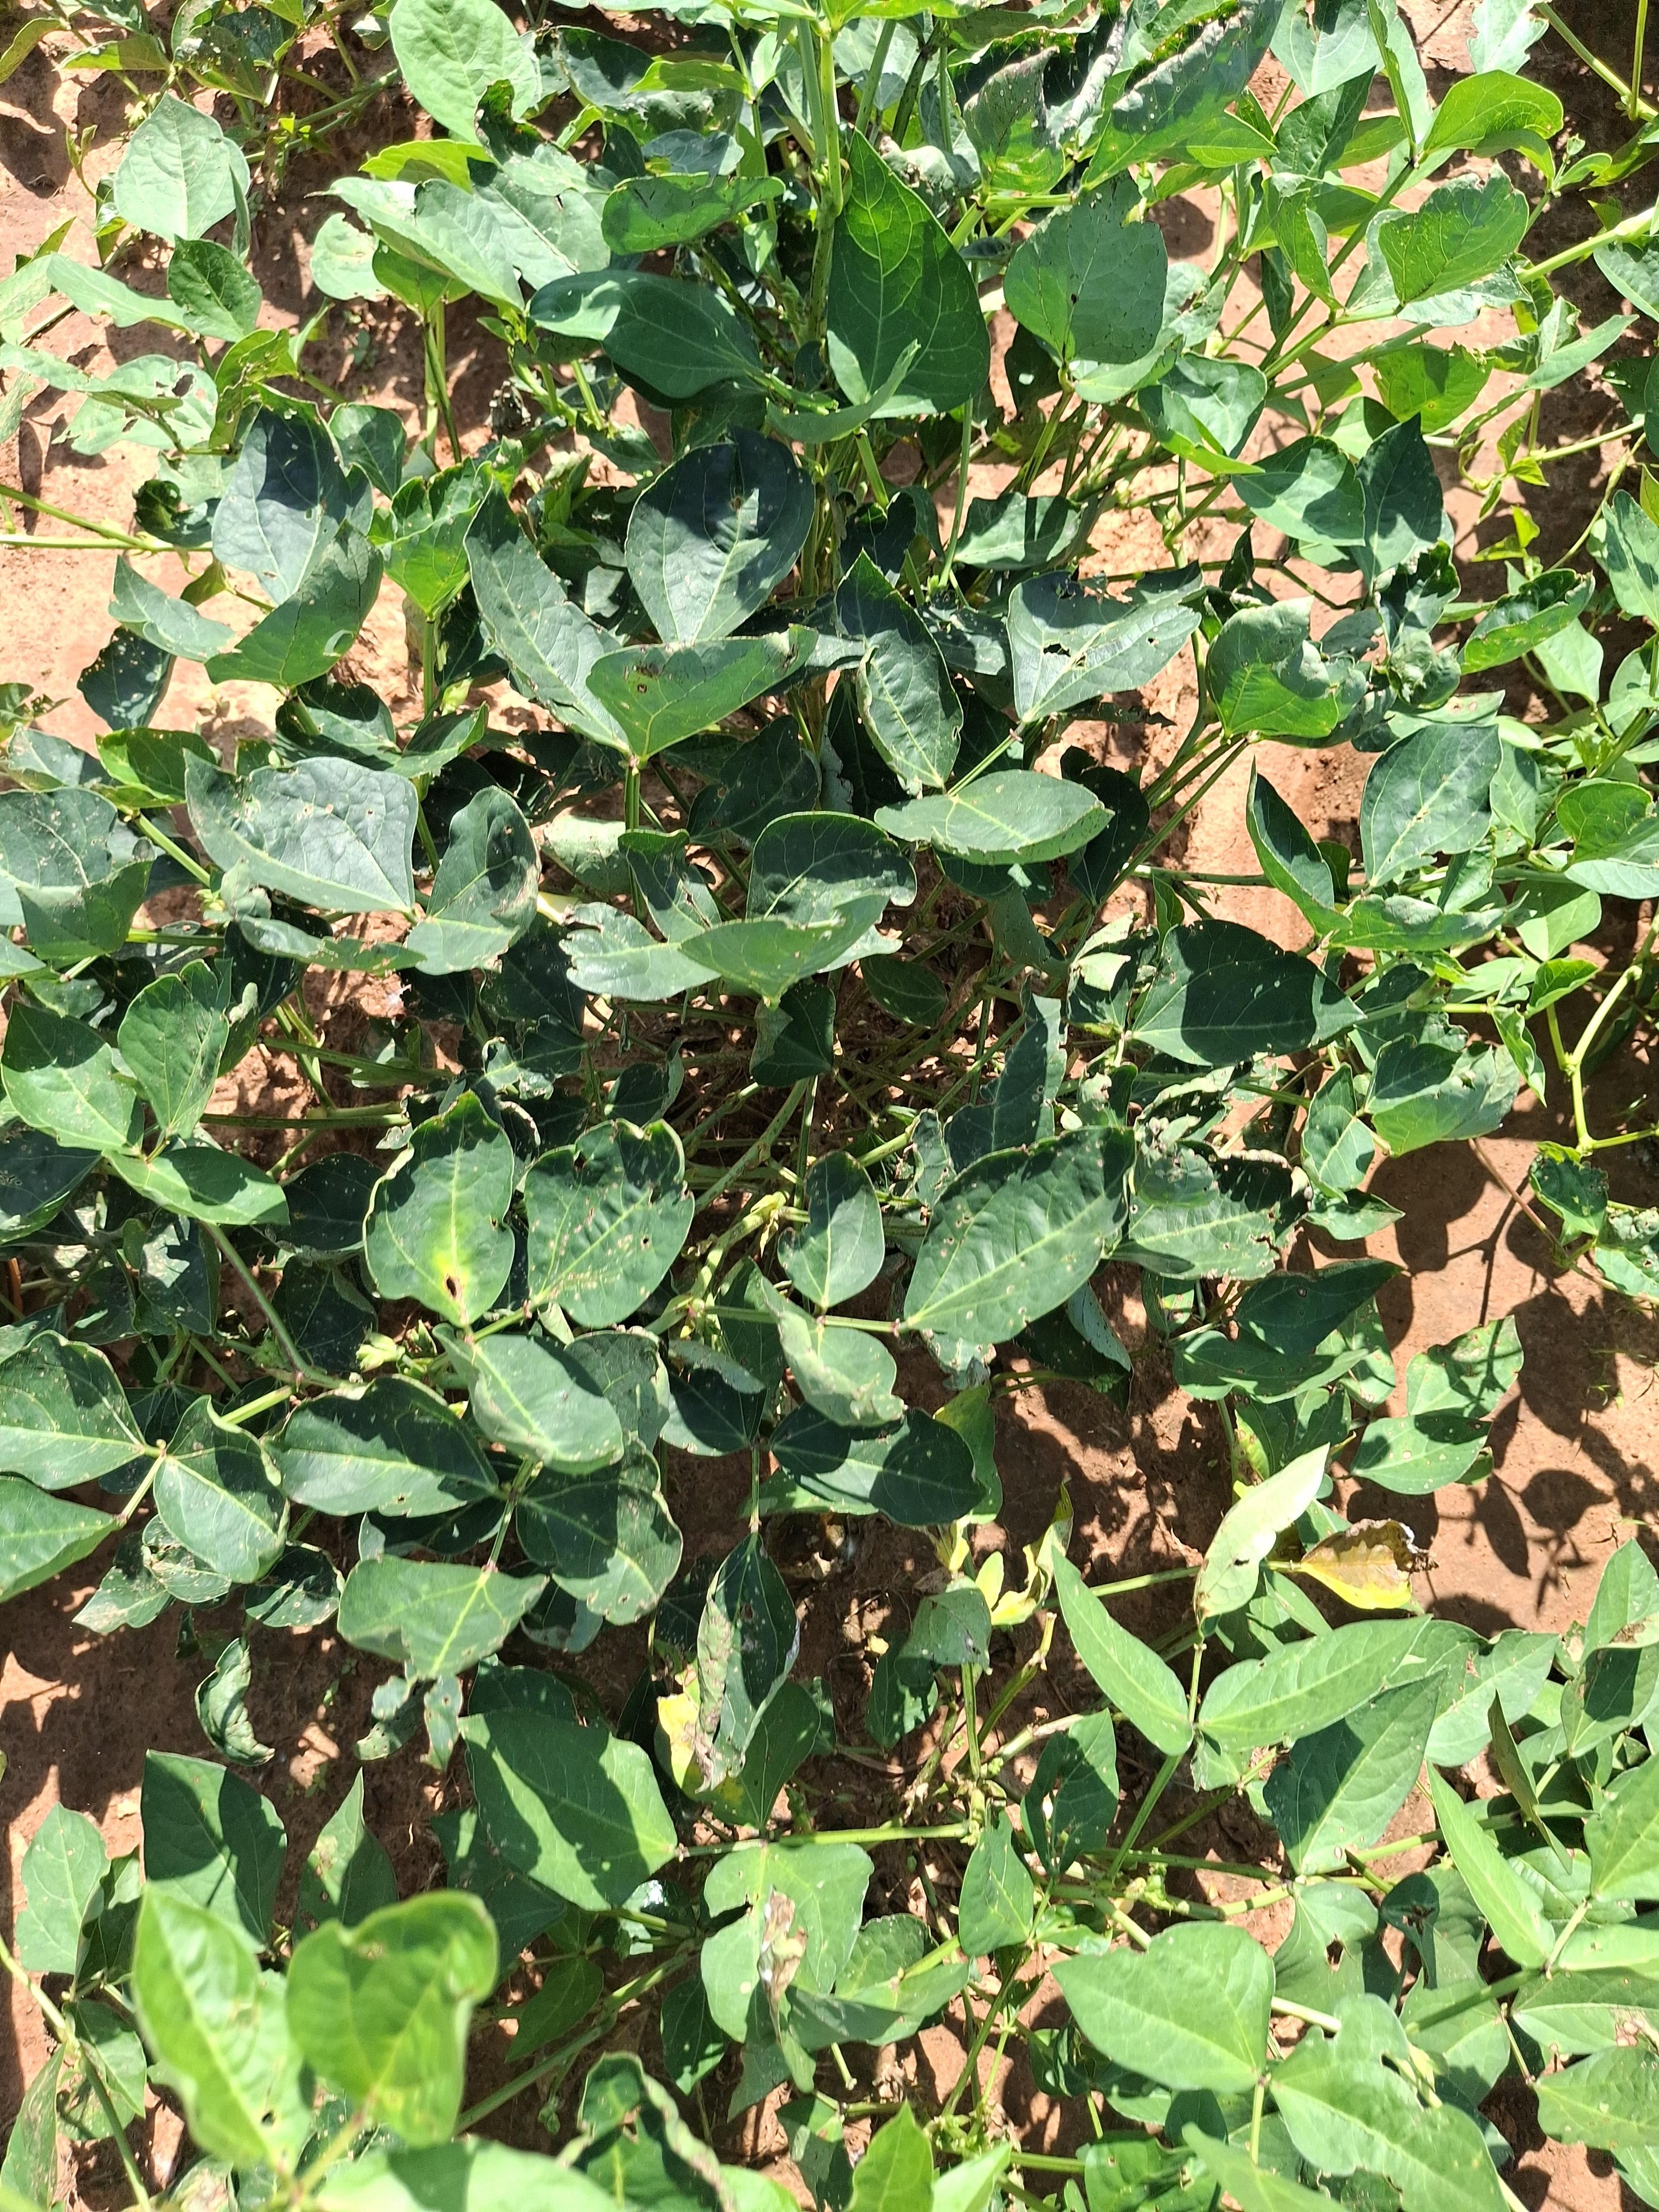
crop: cowpea
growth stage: flowering
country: Nigeria
